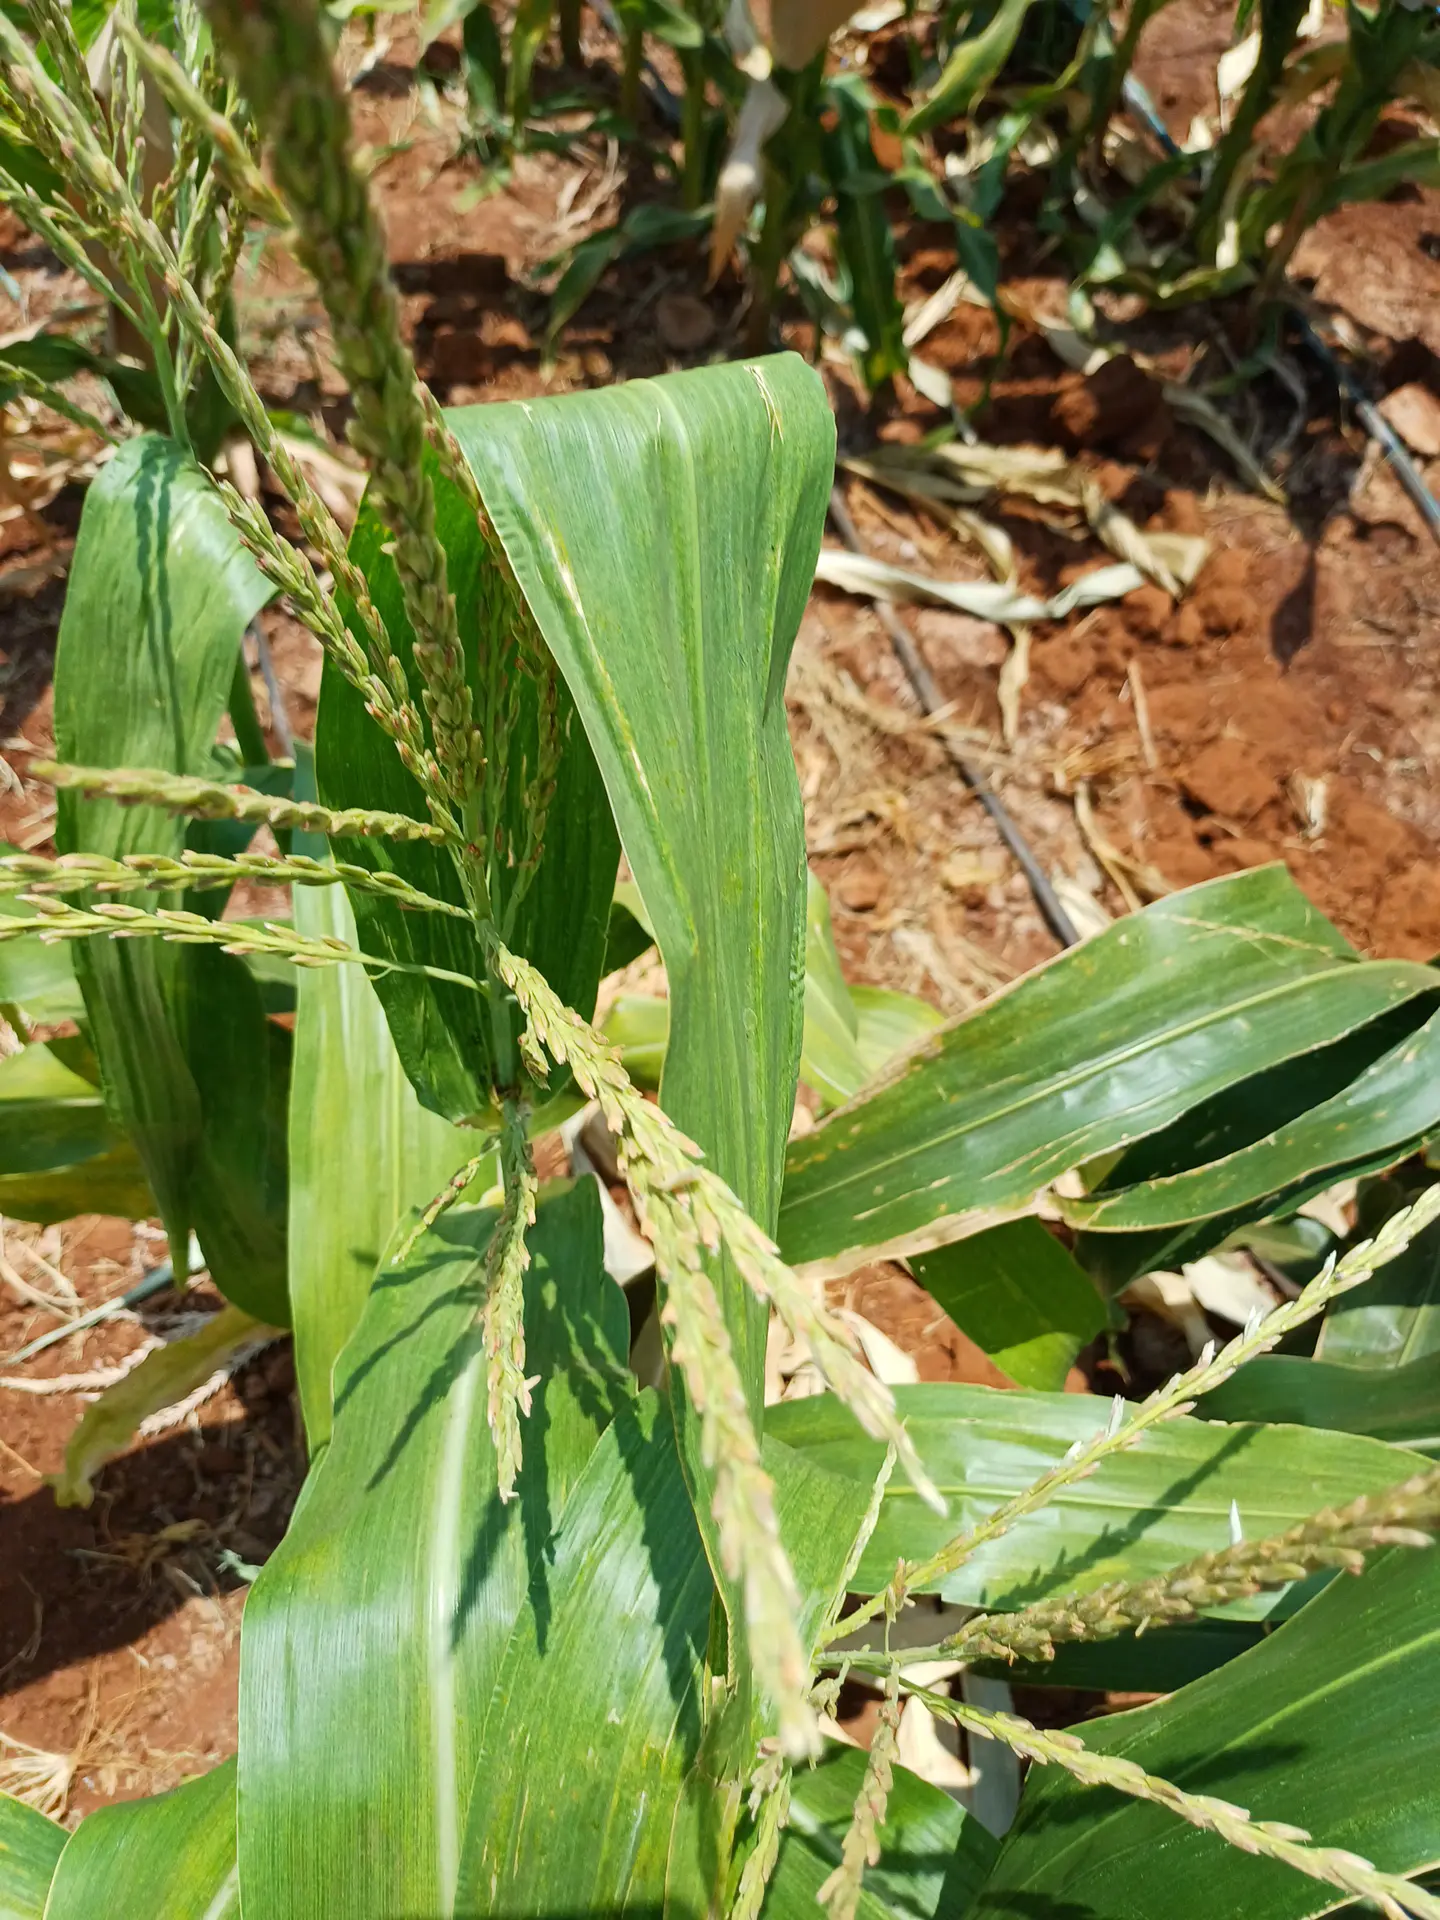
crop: maize
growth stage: flowering
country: Kenya
